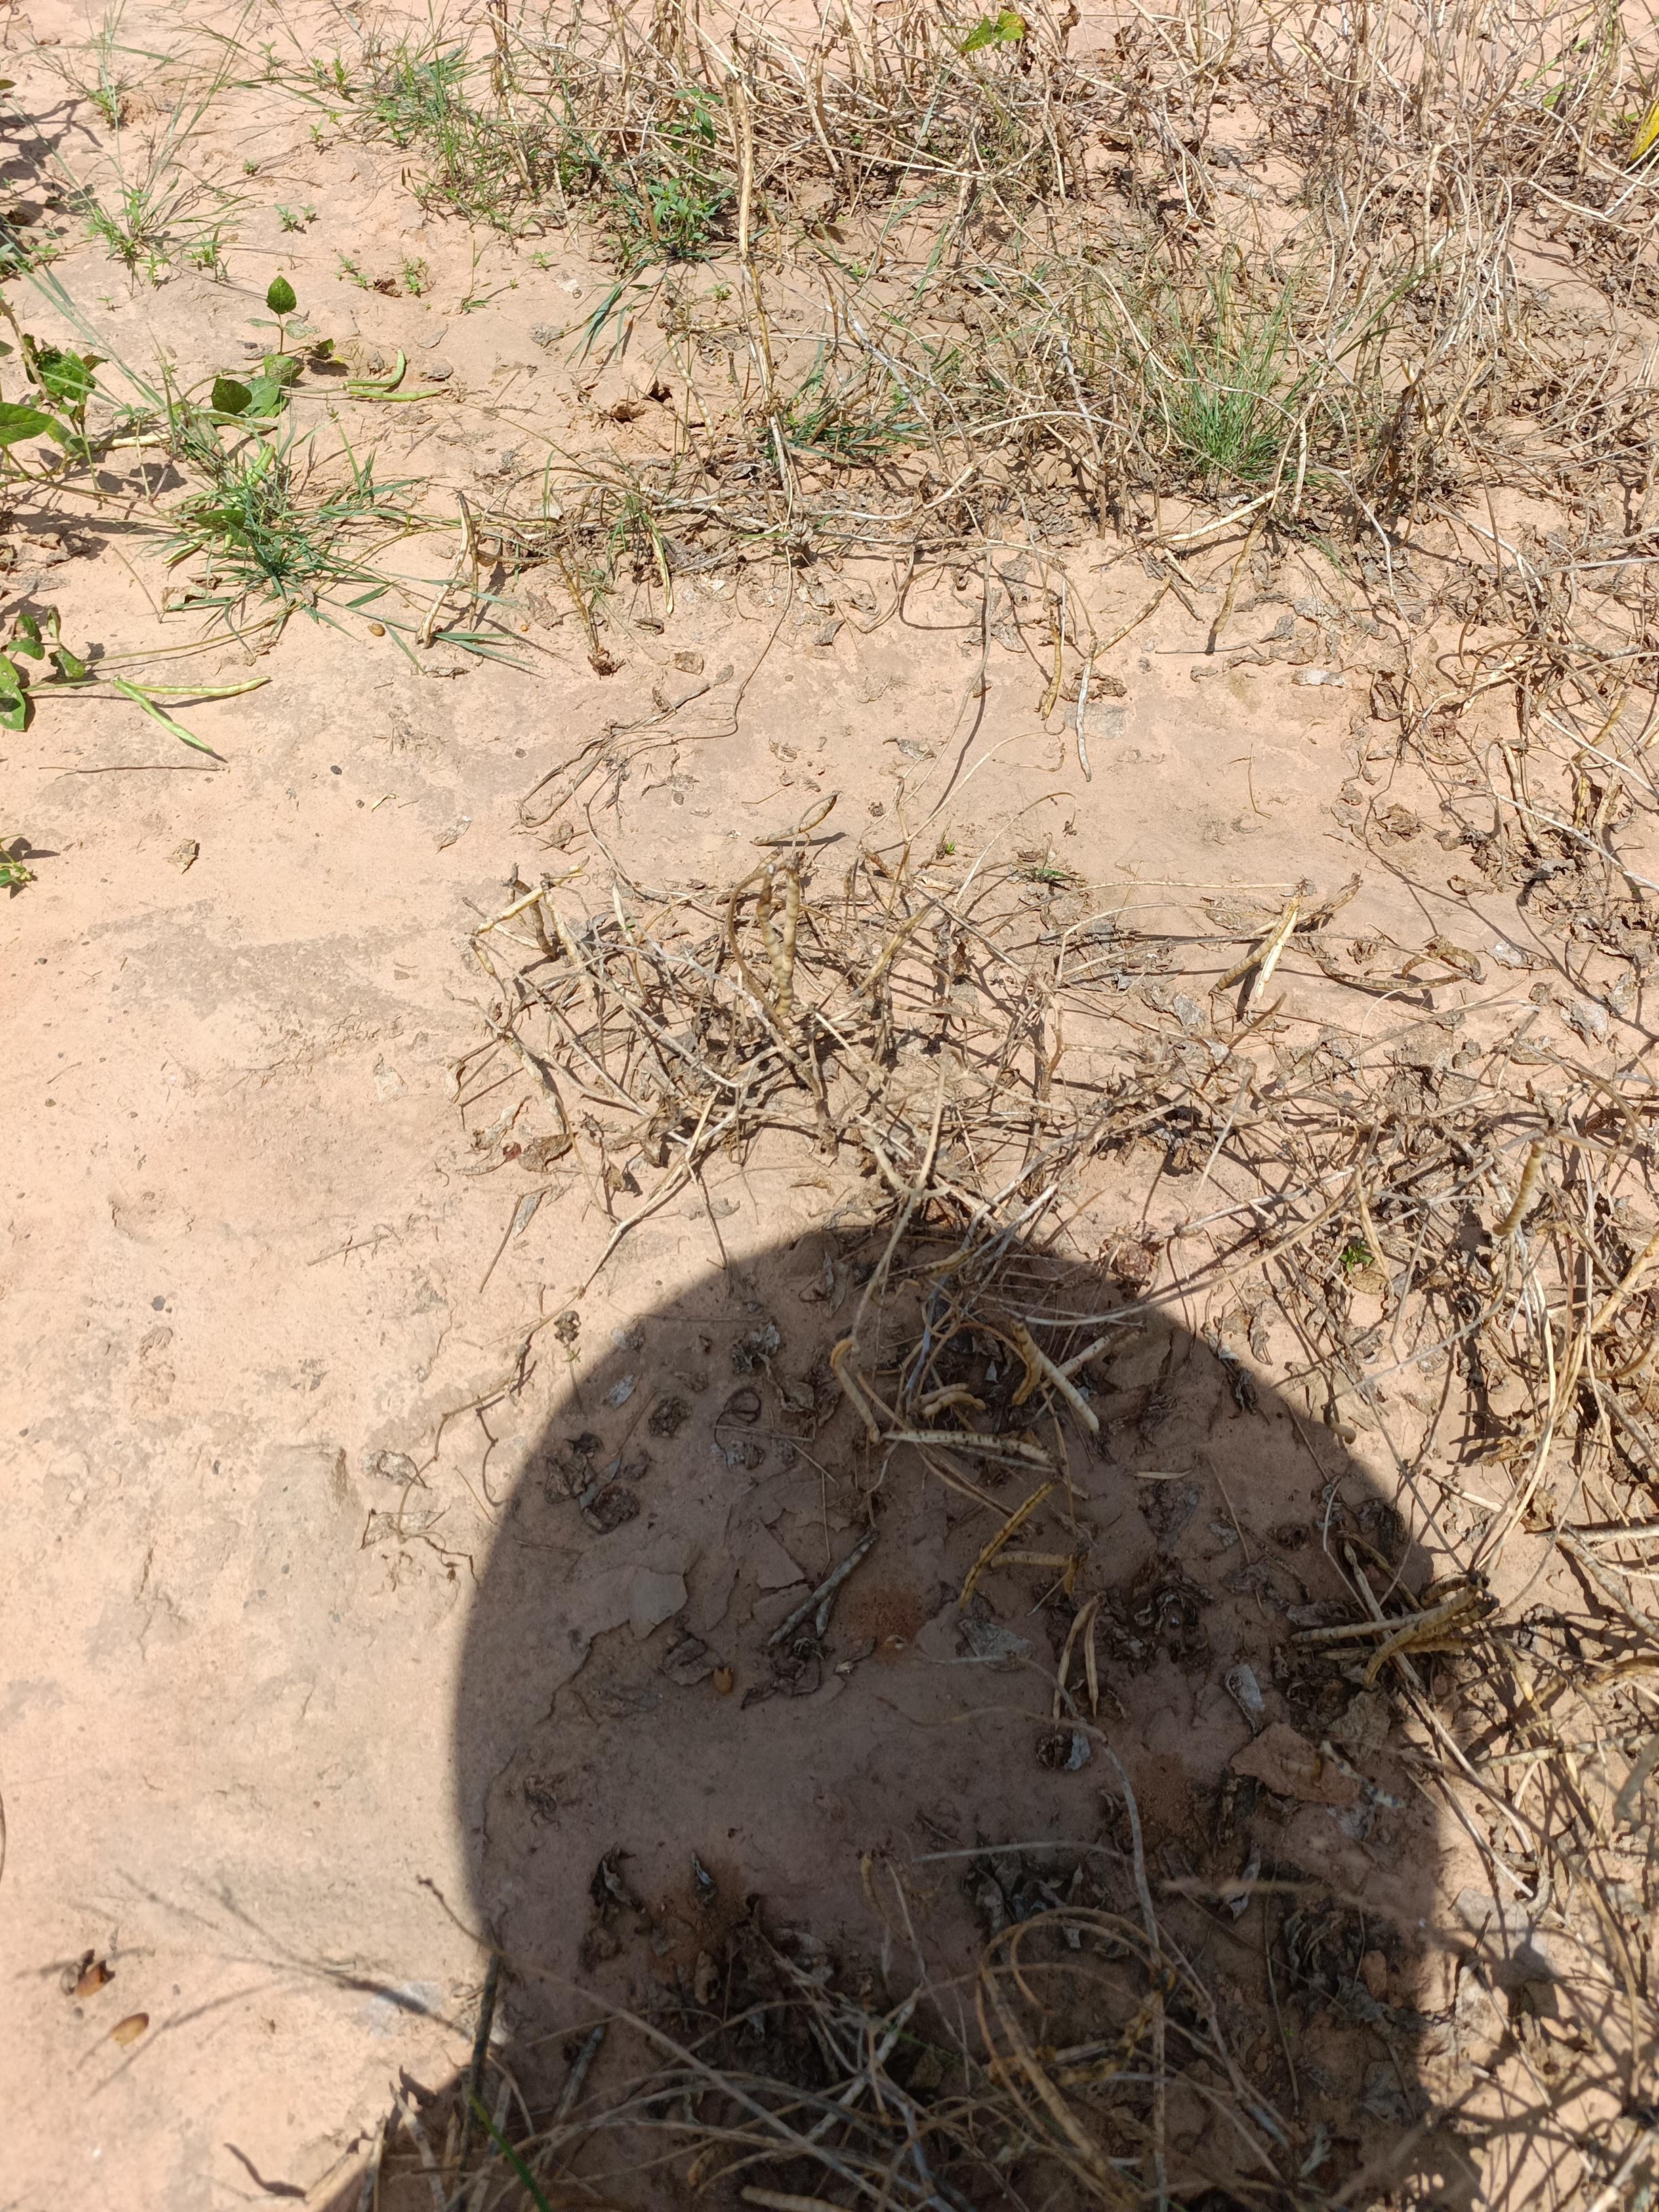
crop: cowpea
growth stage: maturity
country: Nigeria
